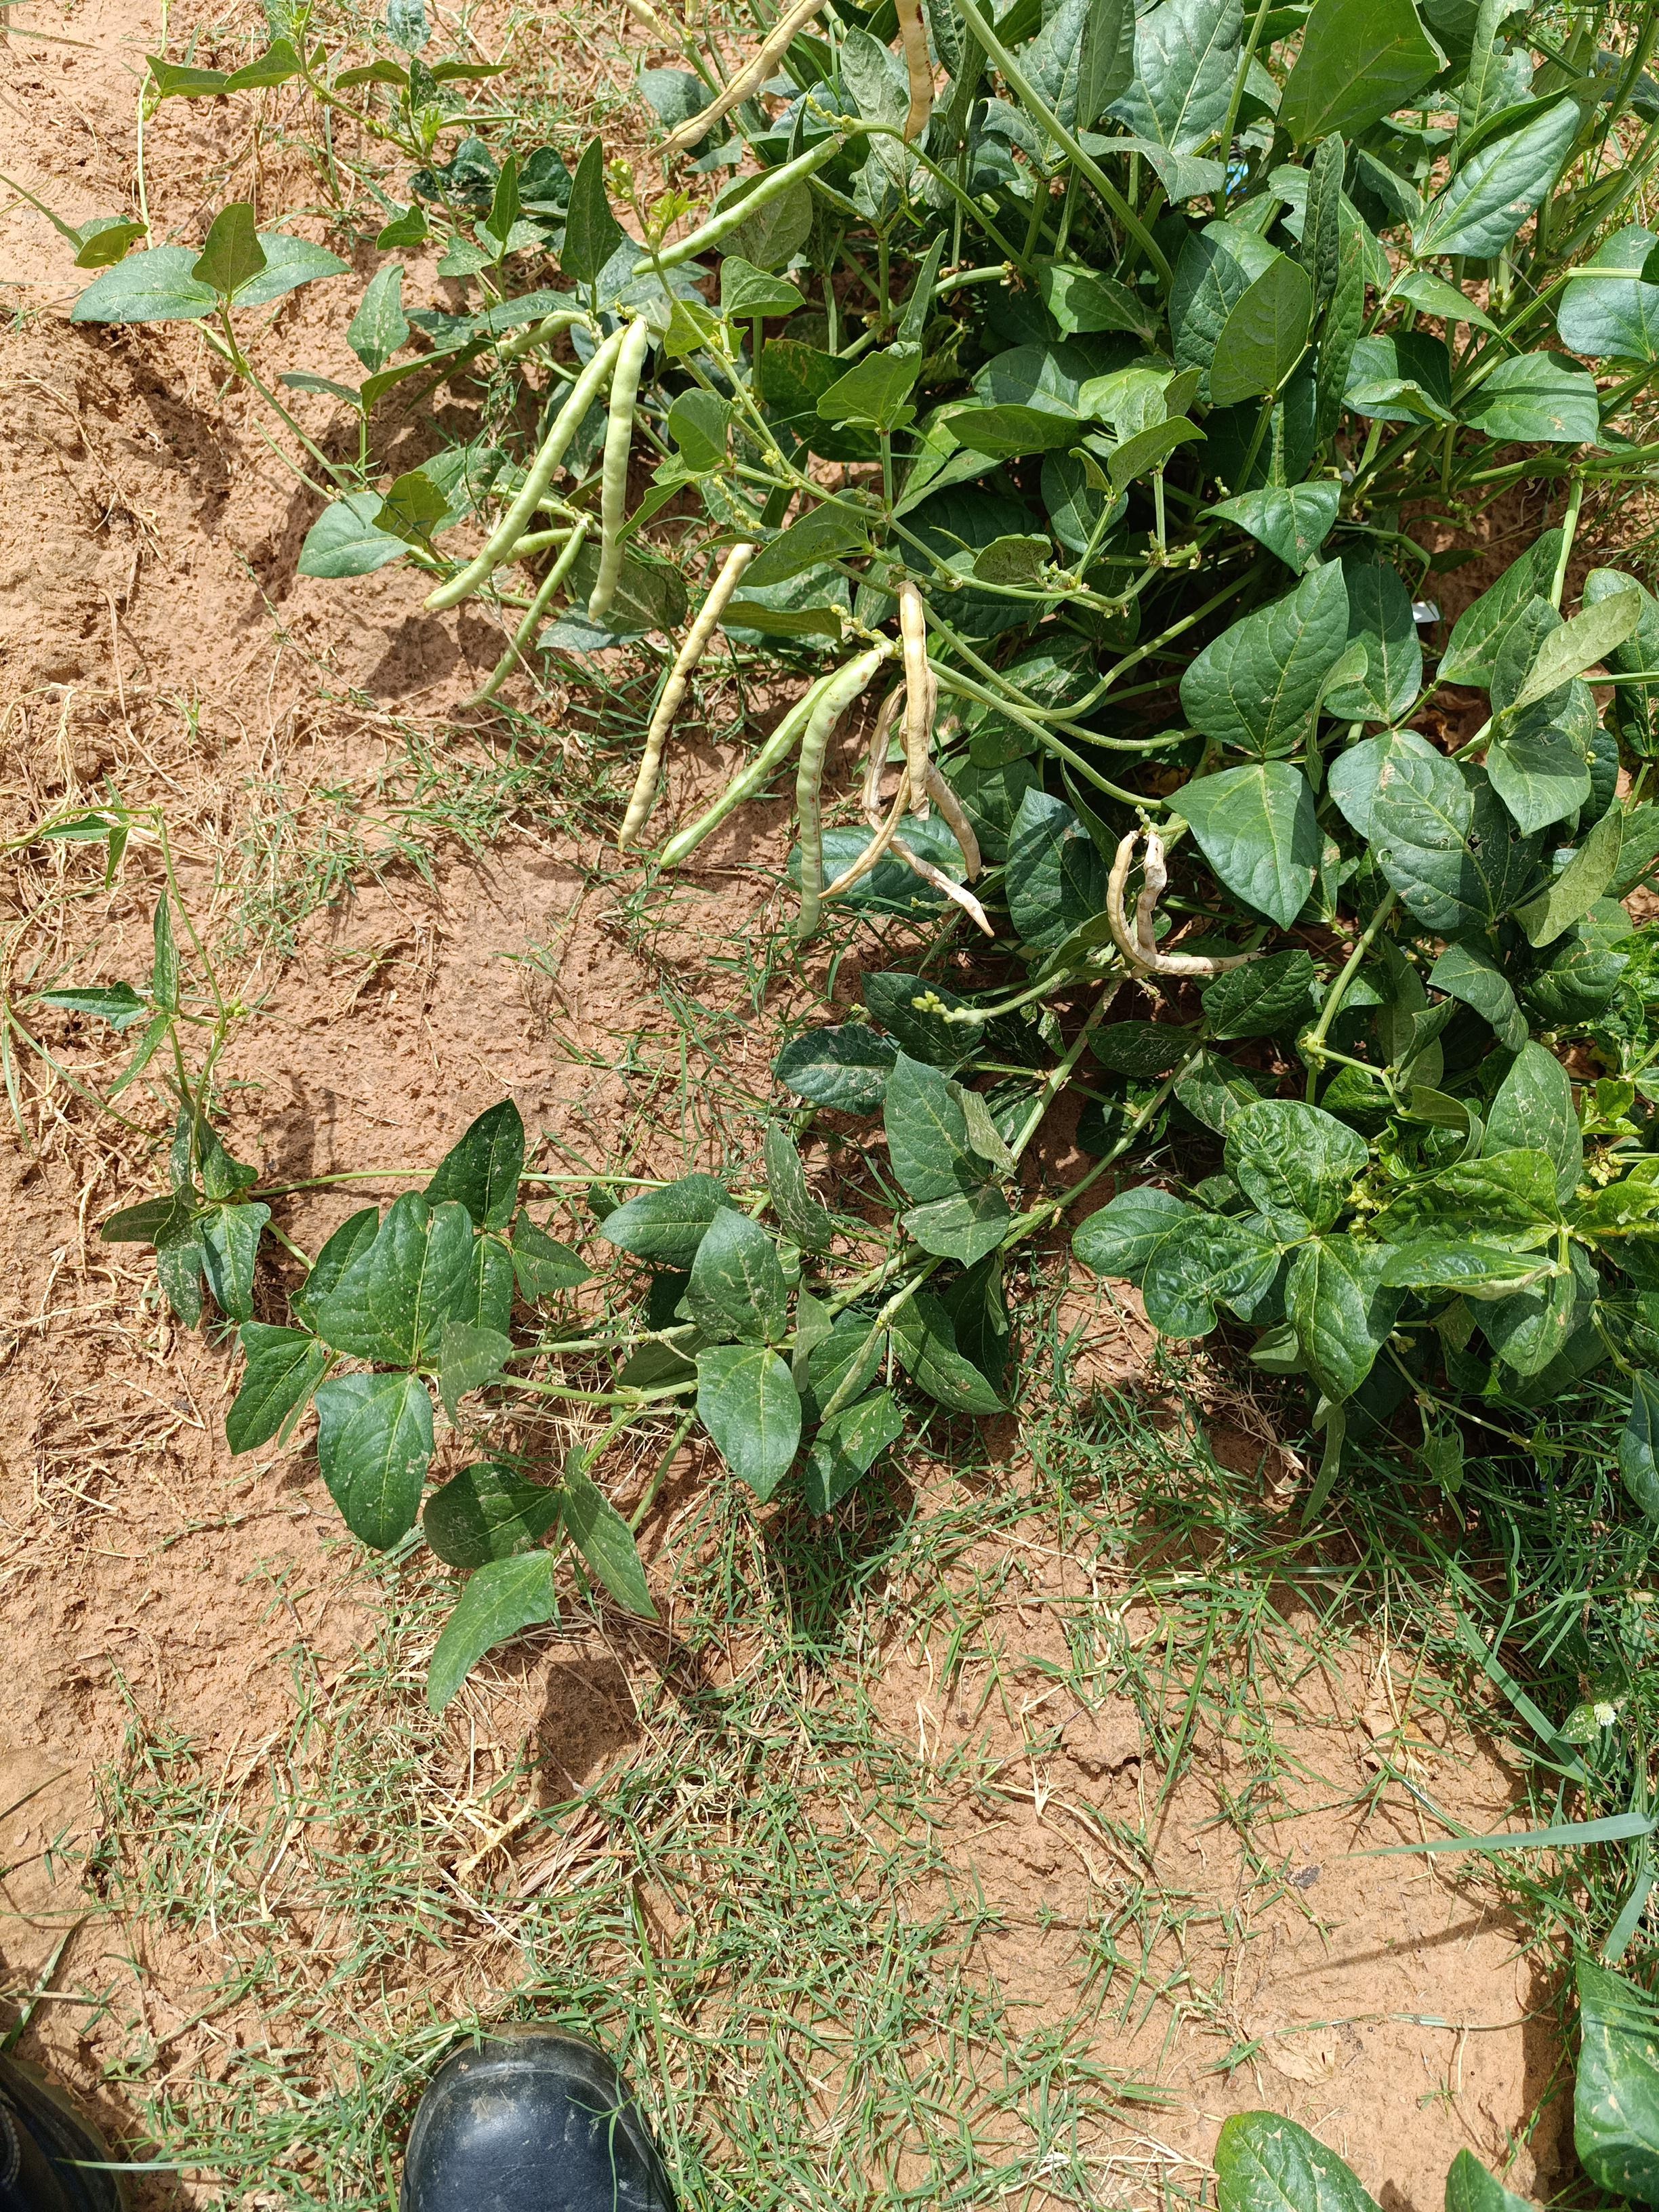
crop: cowpea
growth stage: development pod
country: Nigeria
